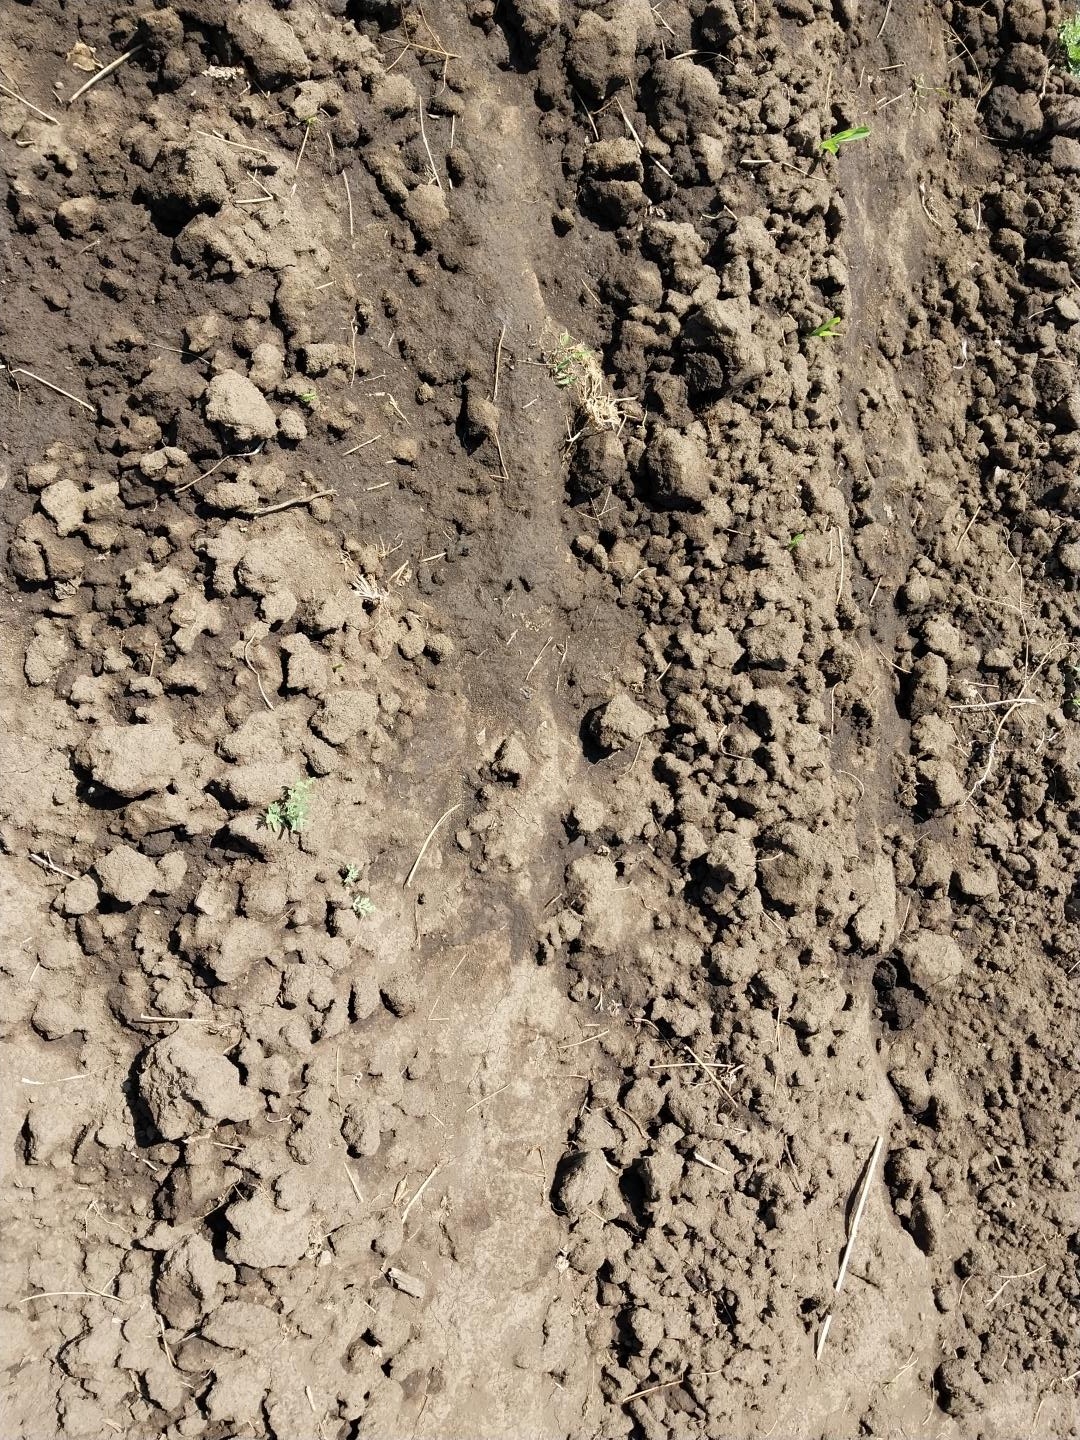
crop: maize
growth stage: emergence
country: Tanzania
